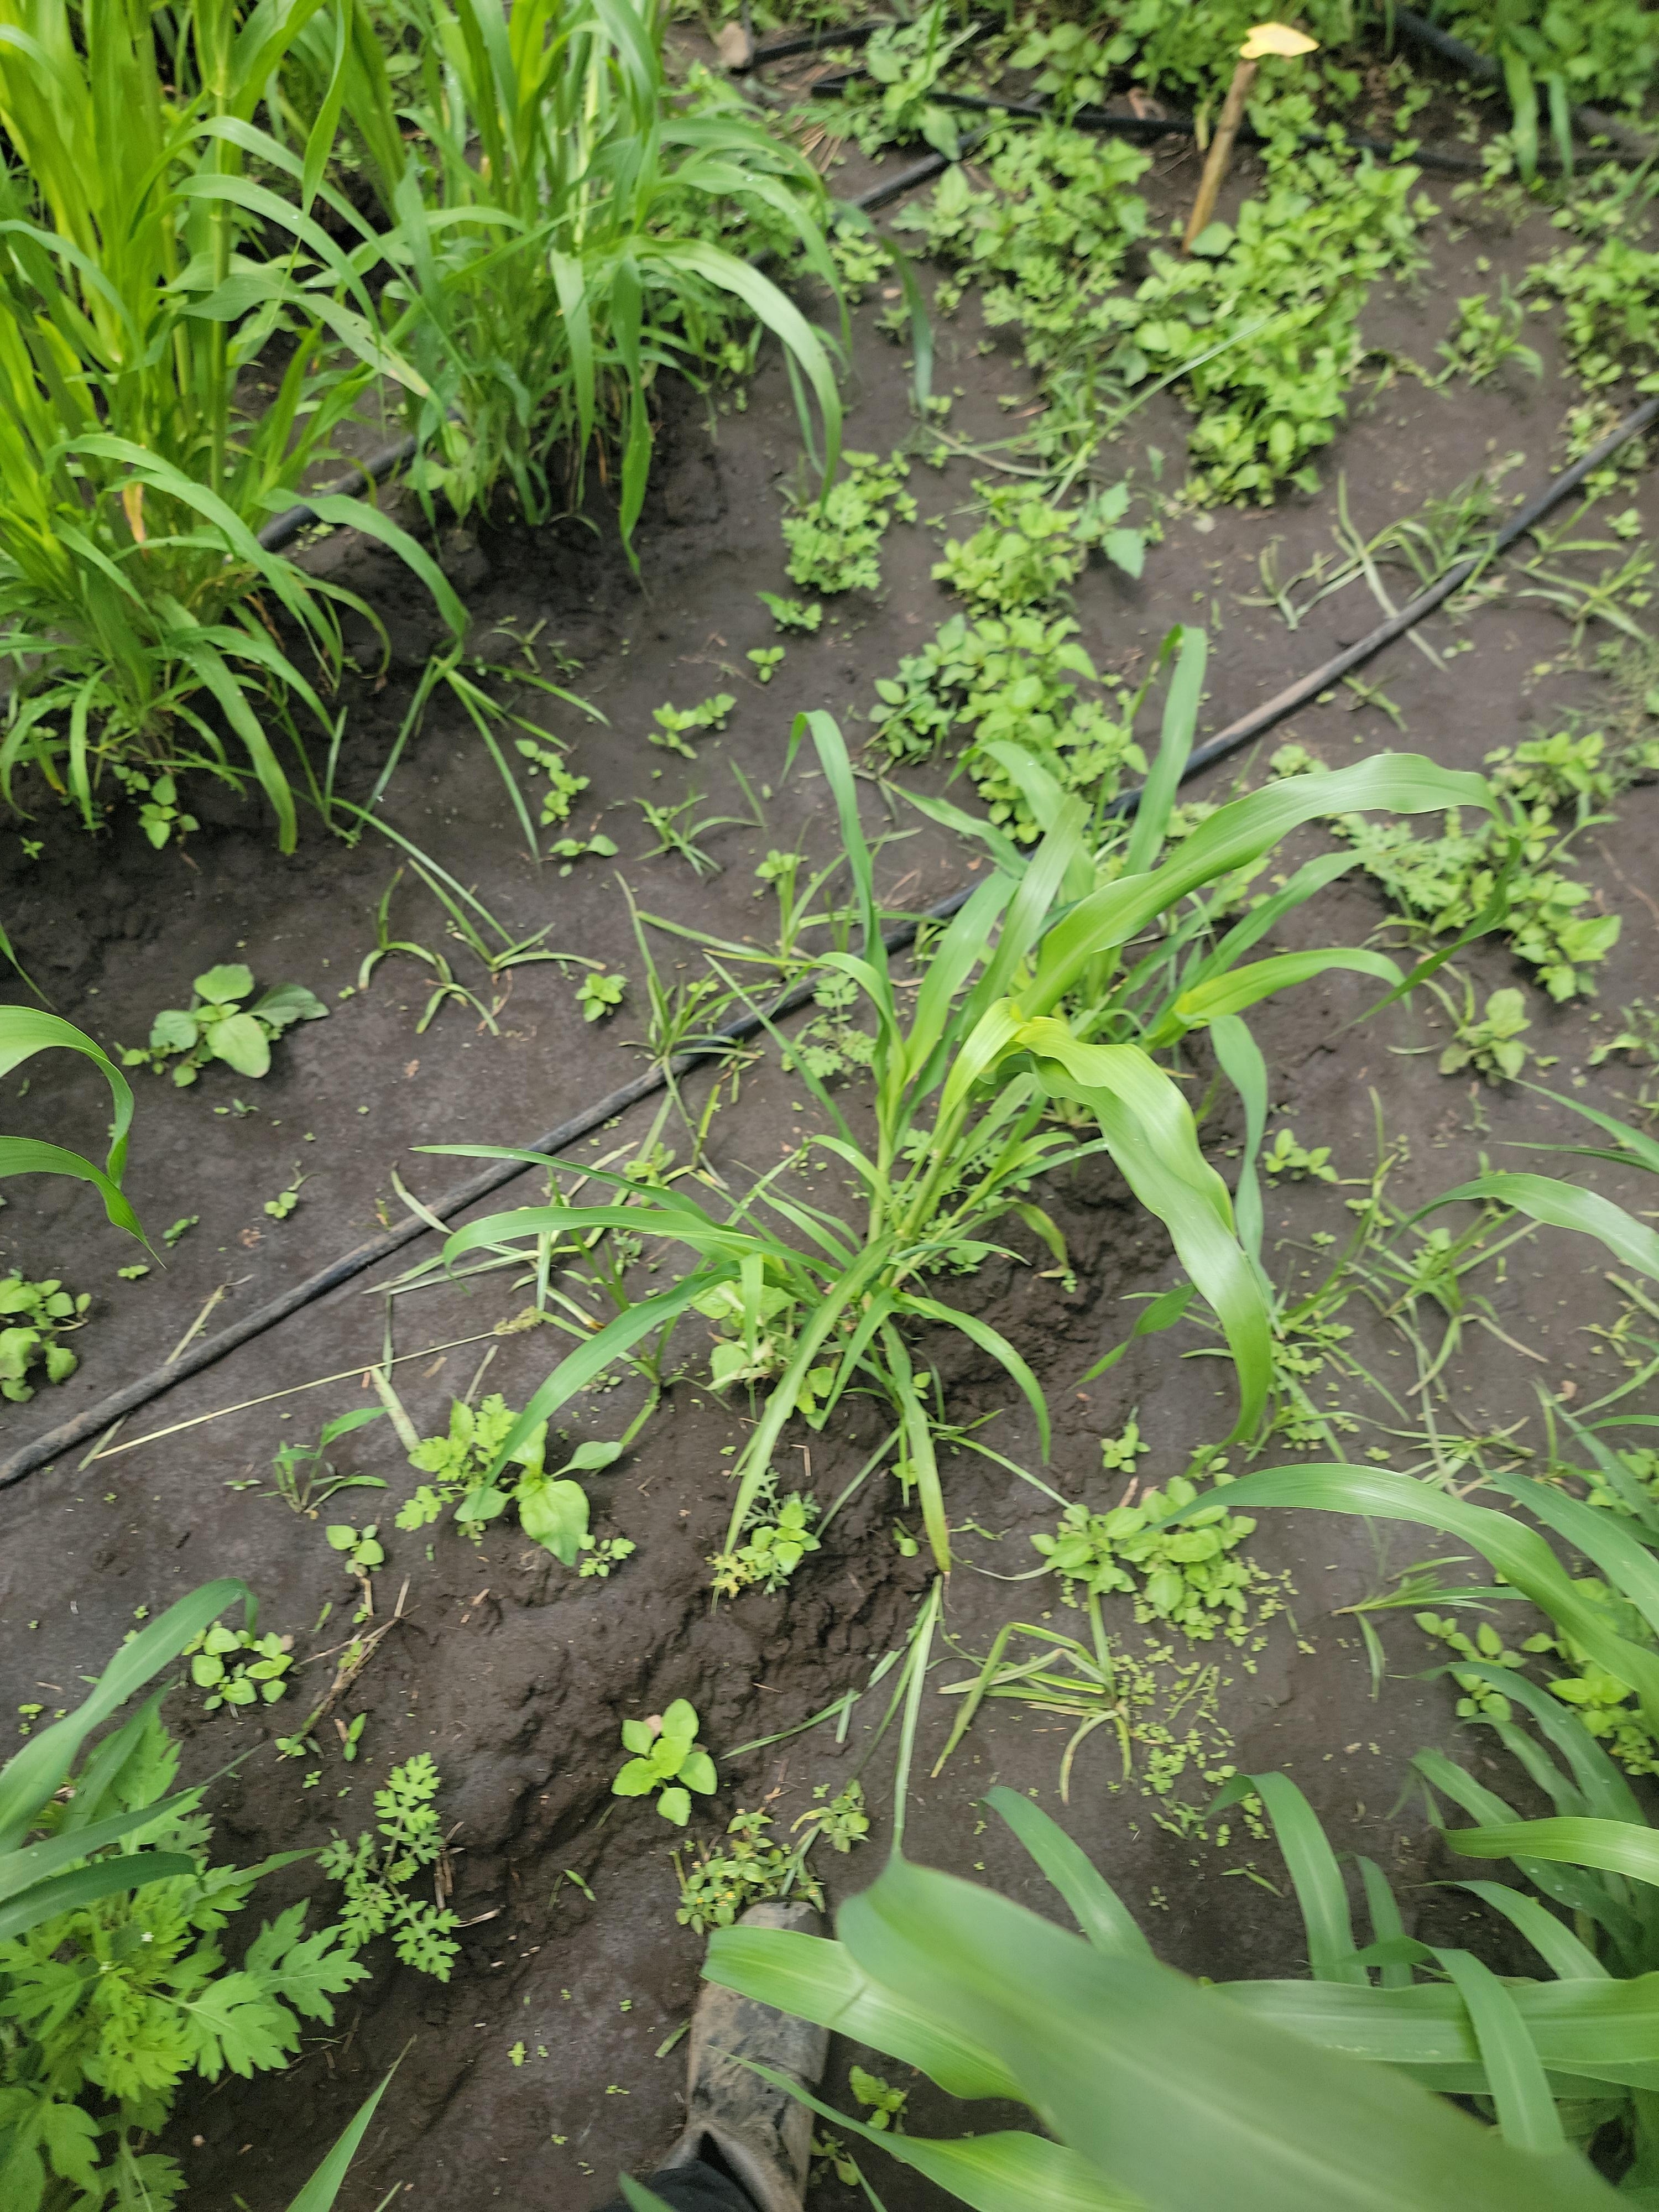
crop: pearl millet
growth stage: heading tuber
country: Tanzania
